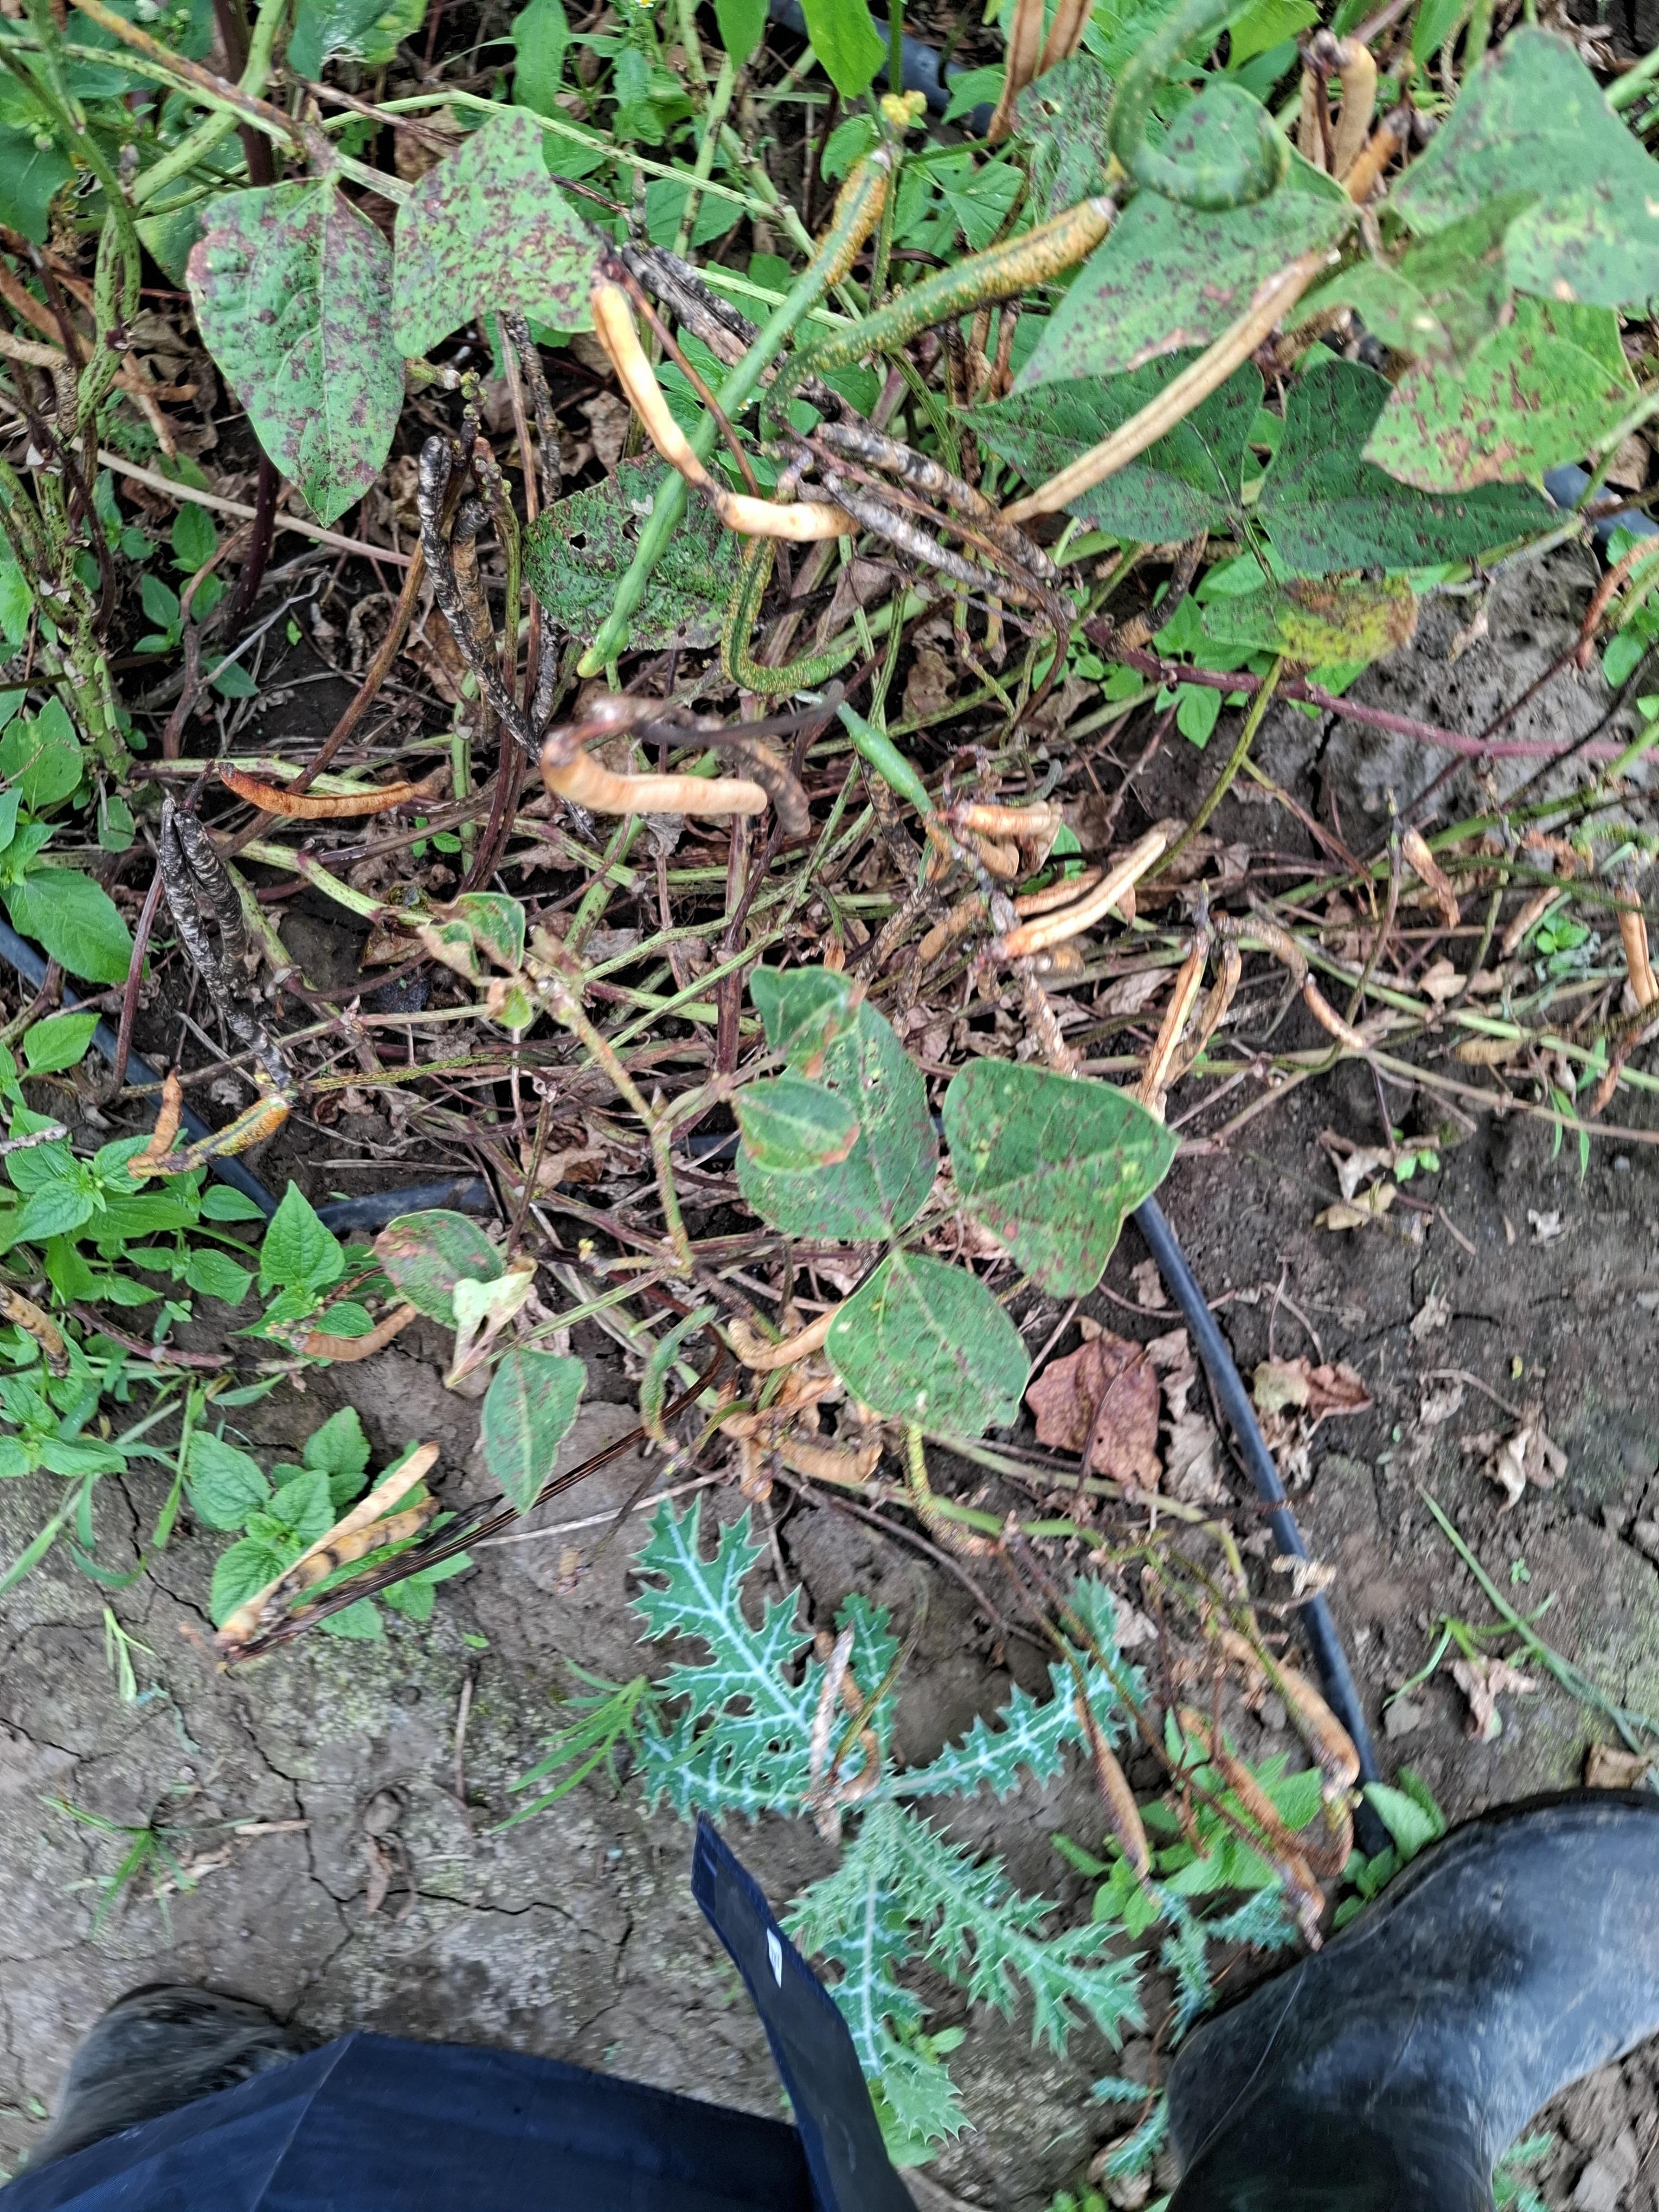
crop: cowpea
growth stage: development pod
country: Tanzania
